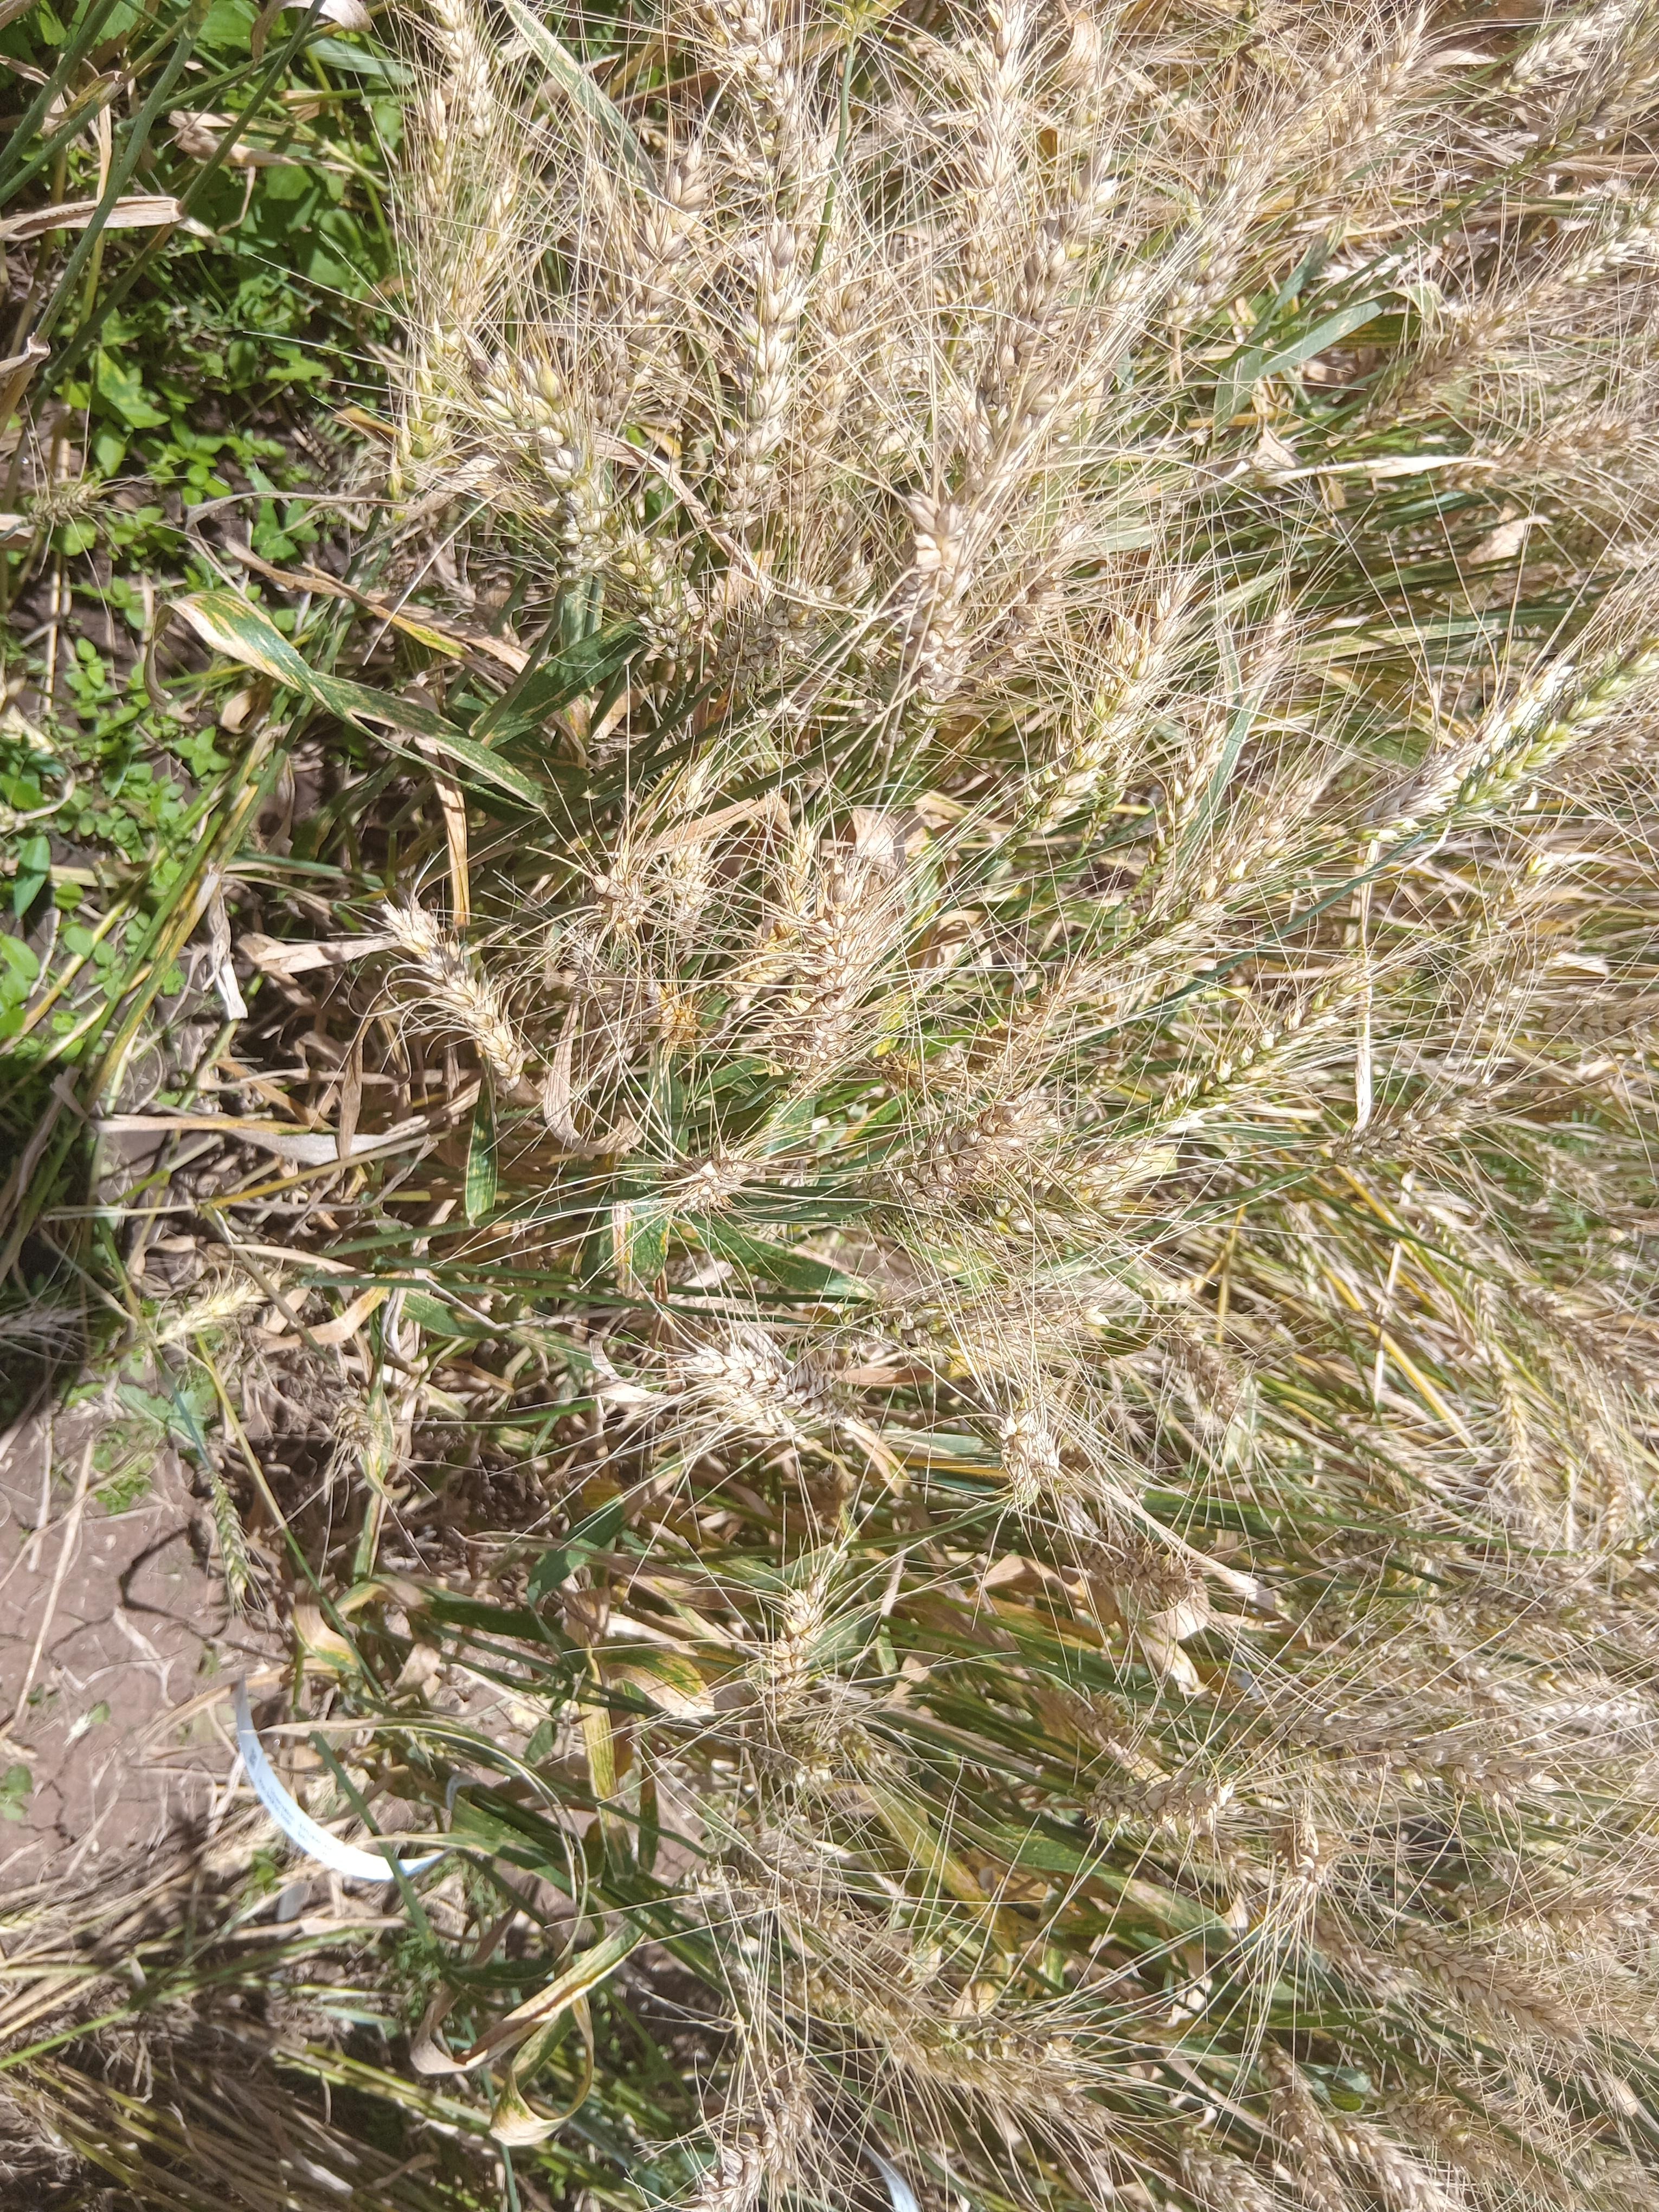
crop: wheat
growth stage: maturity
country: Kenya
